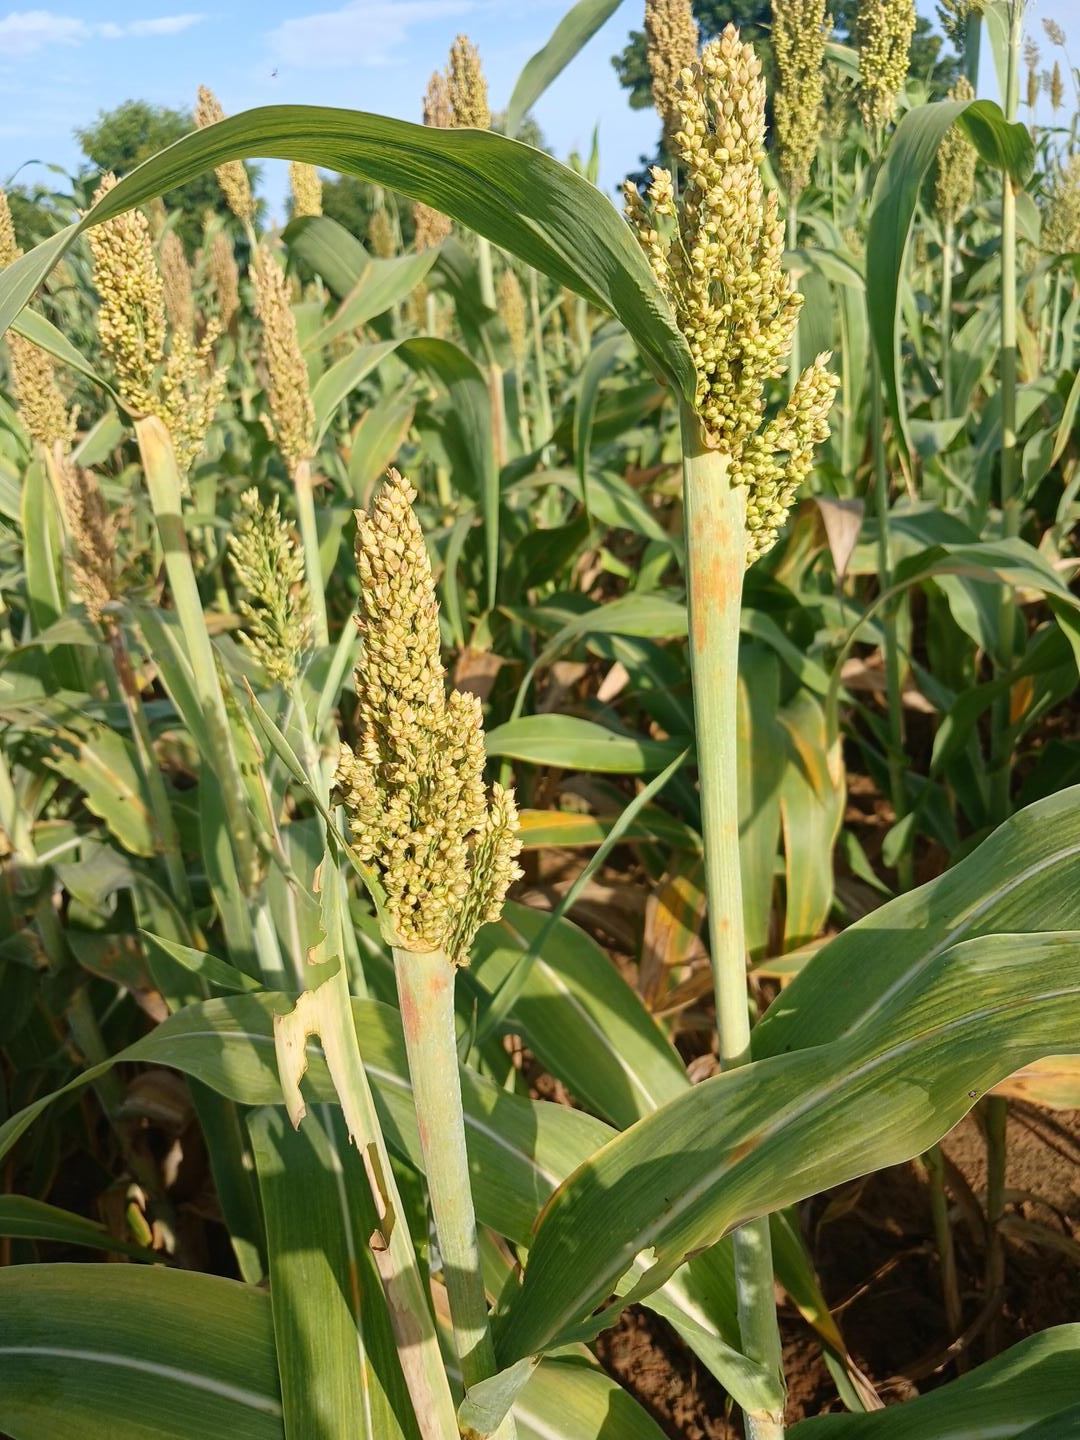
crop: sorghum
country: Senegal
